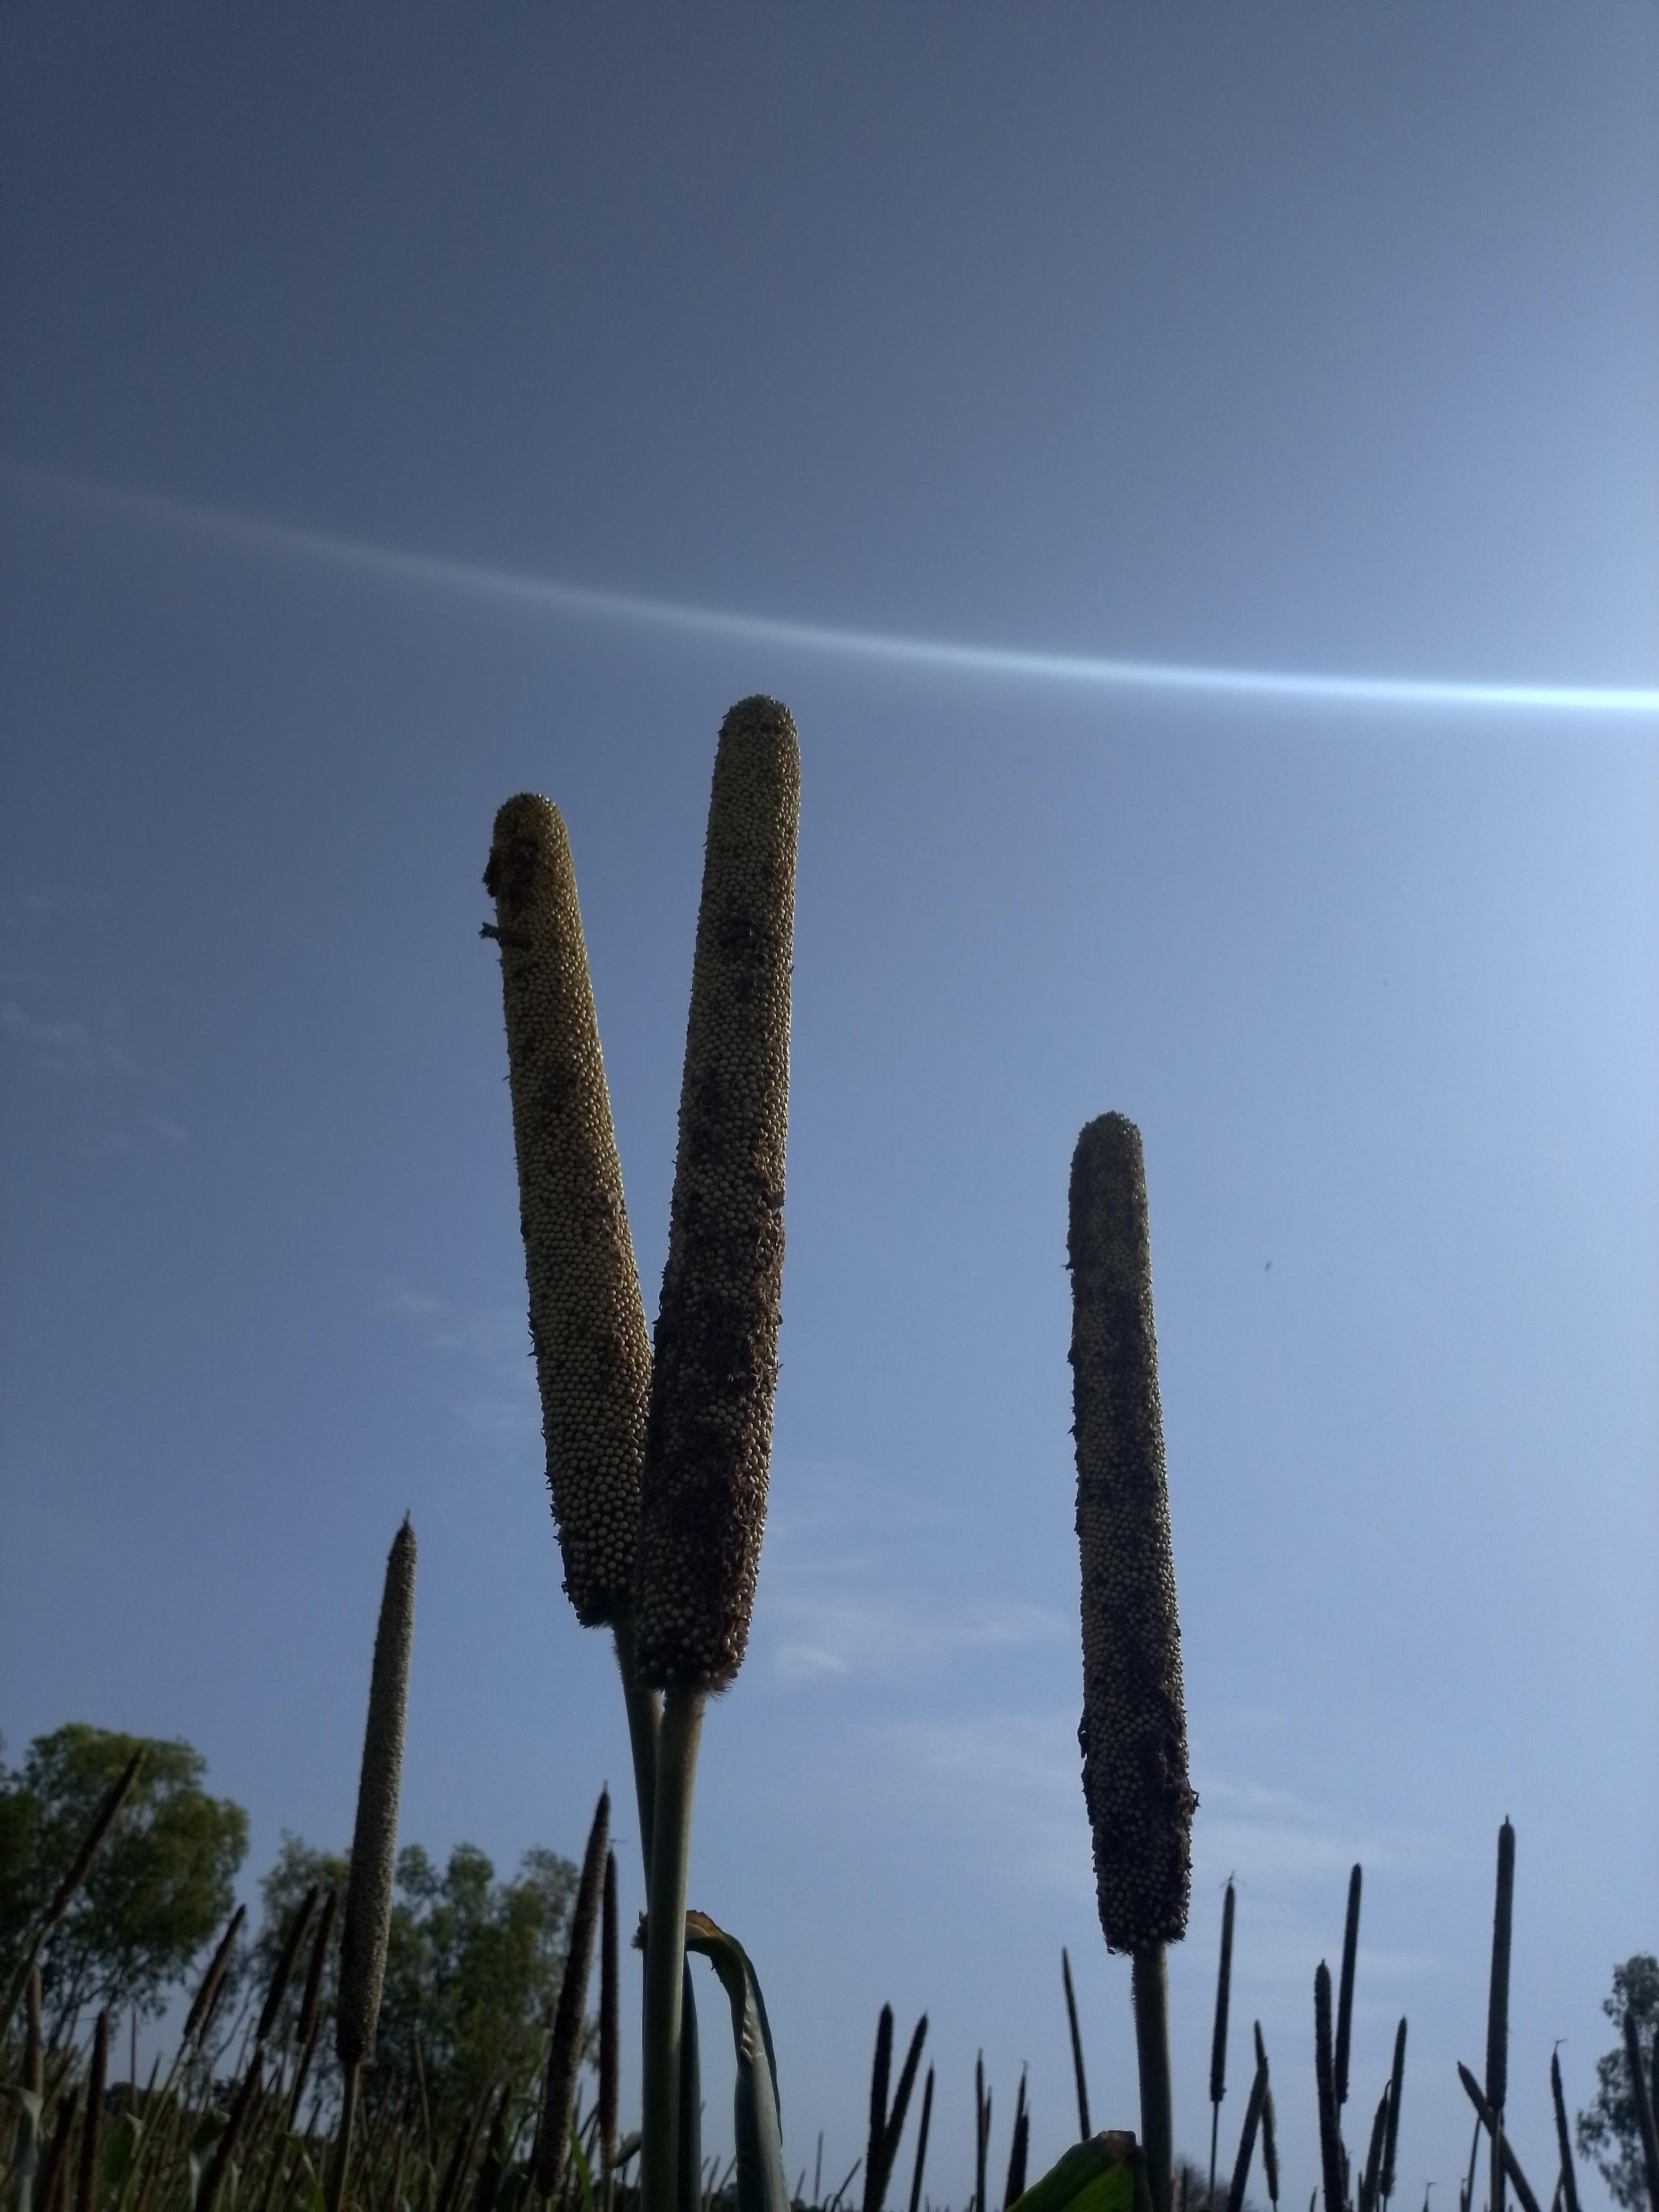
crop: pearl millet
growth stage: filling grain
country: Senegal
